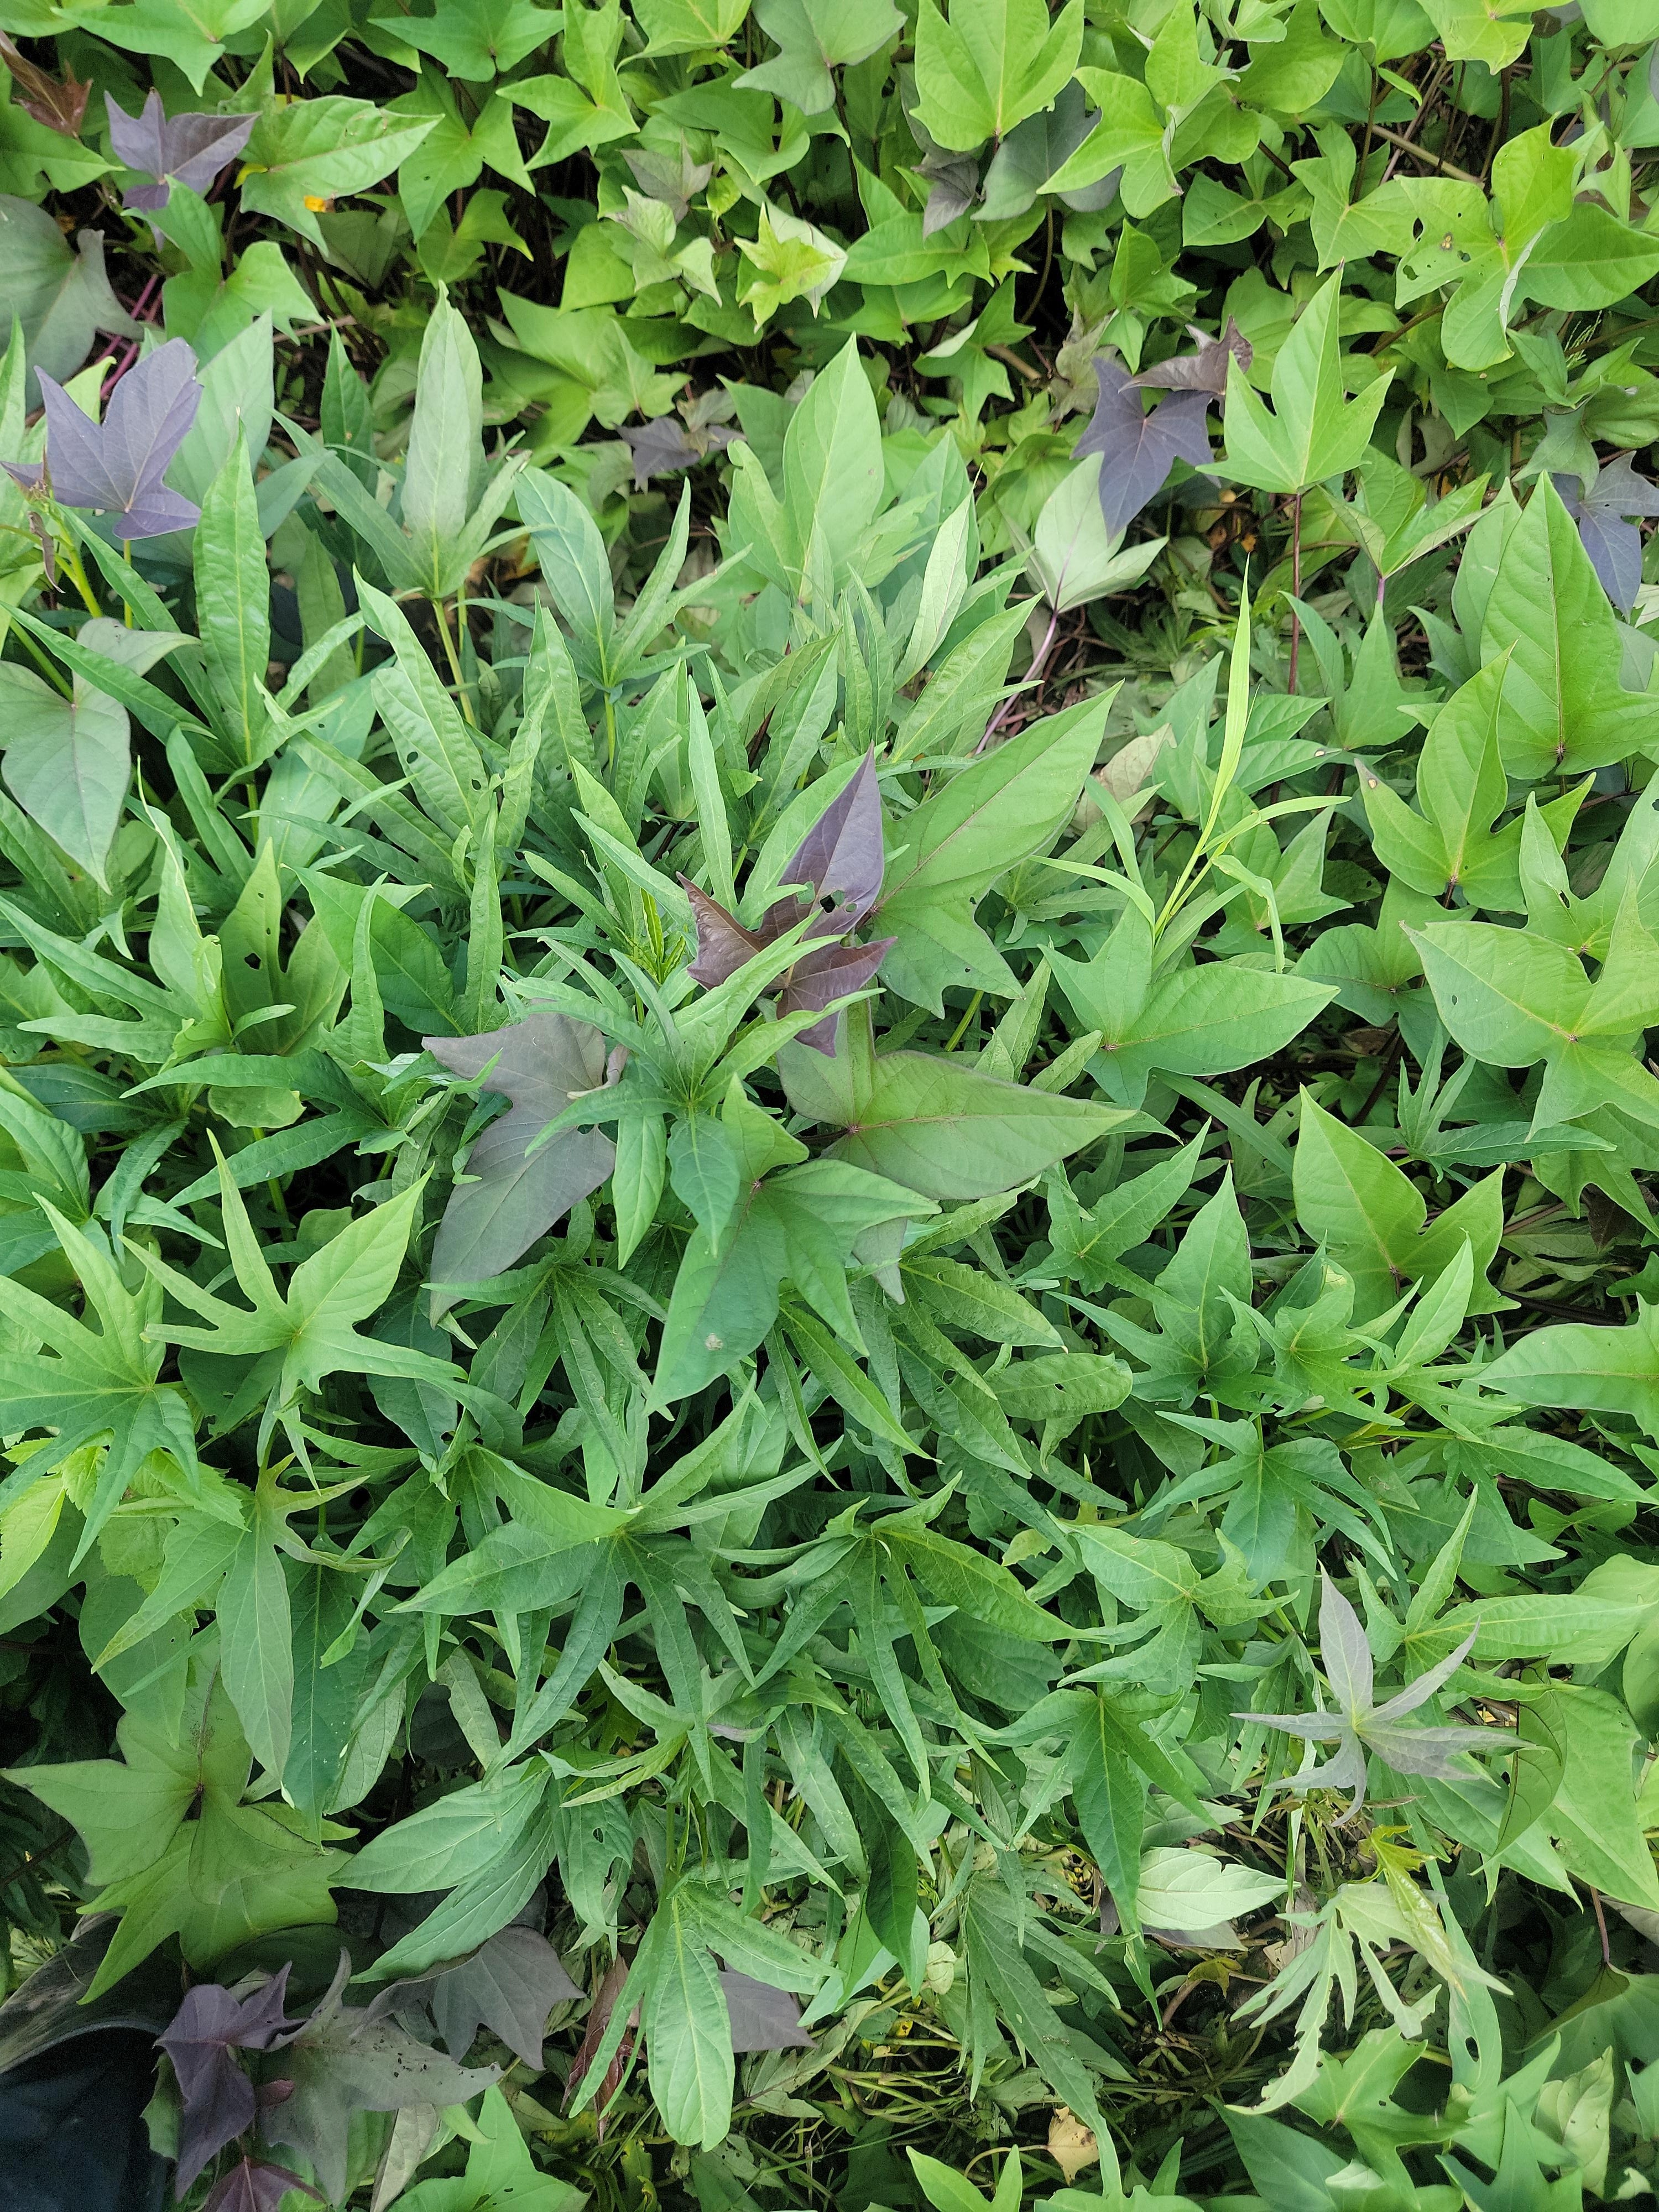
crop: sweet potato
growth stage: vegetative
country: Tanzania
